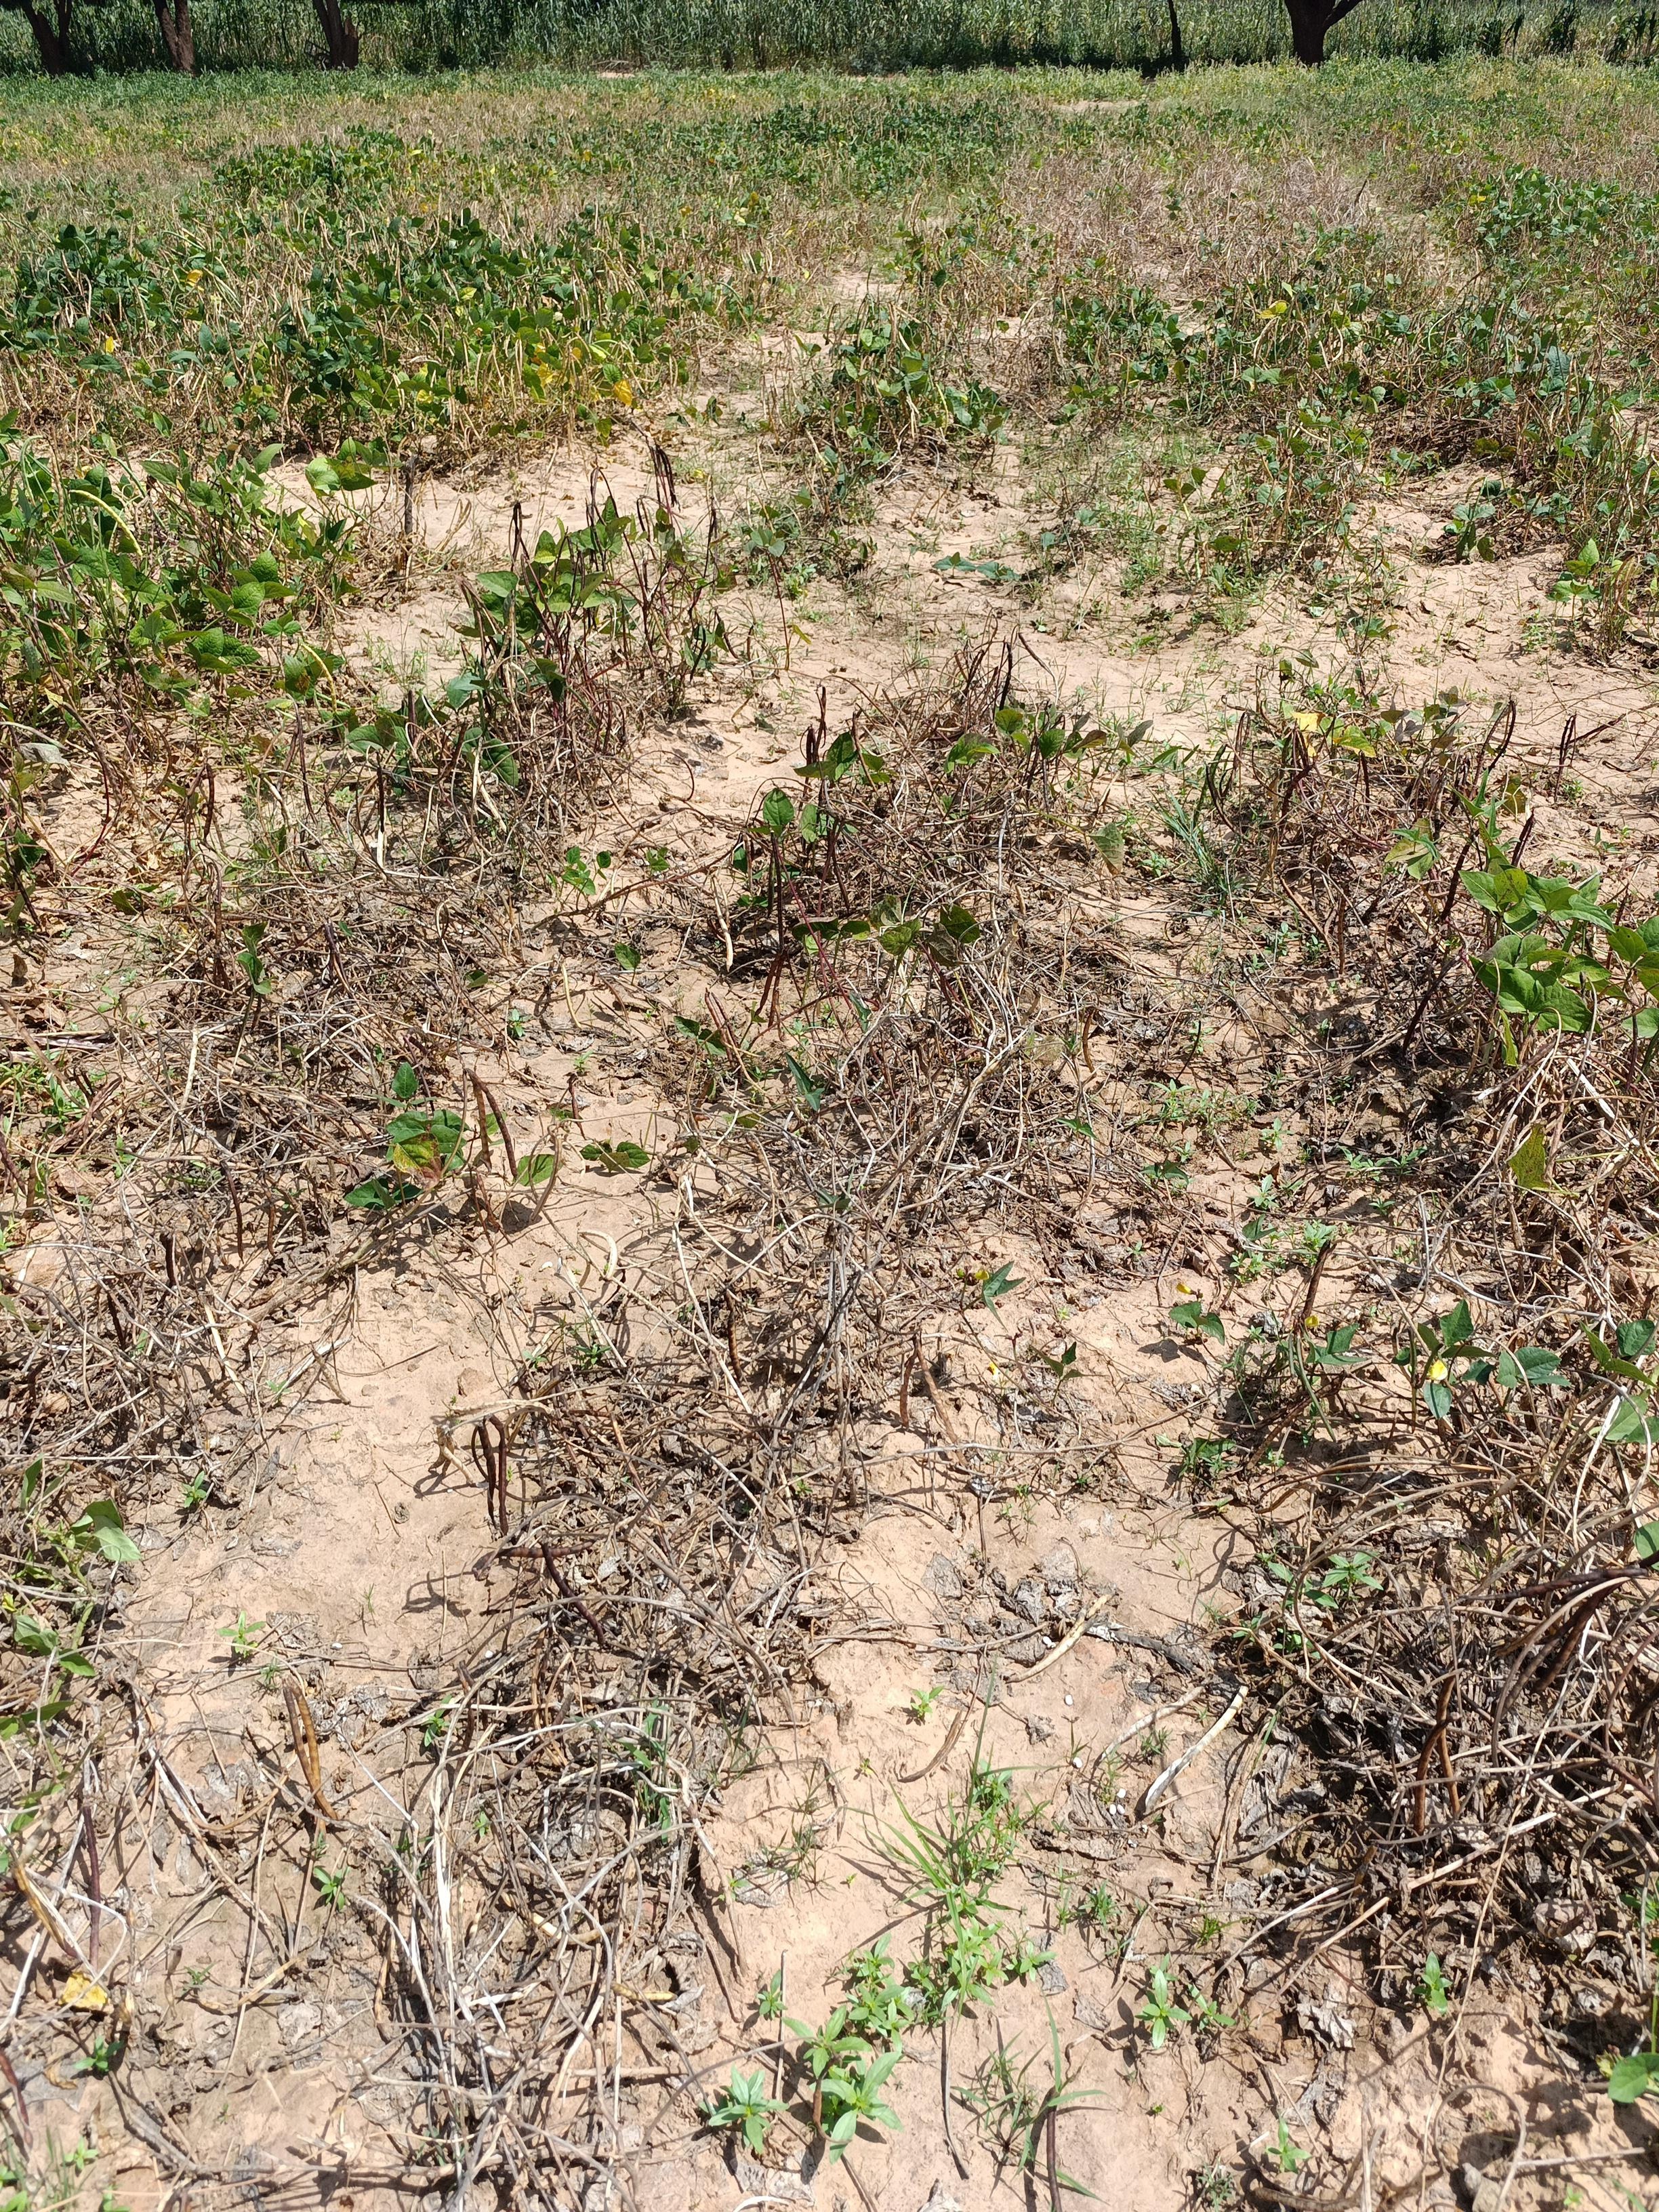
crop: cowpea
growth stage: maturity
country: Nigeria
